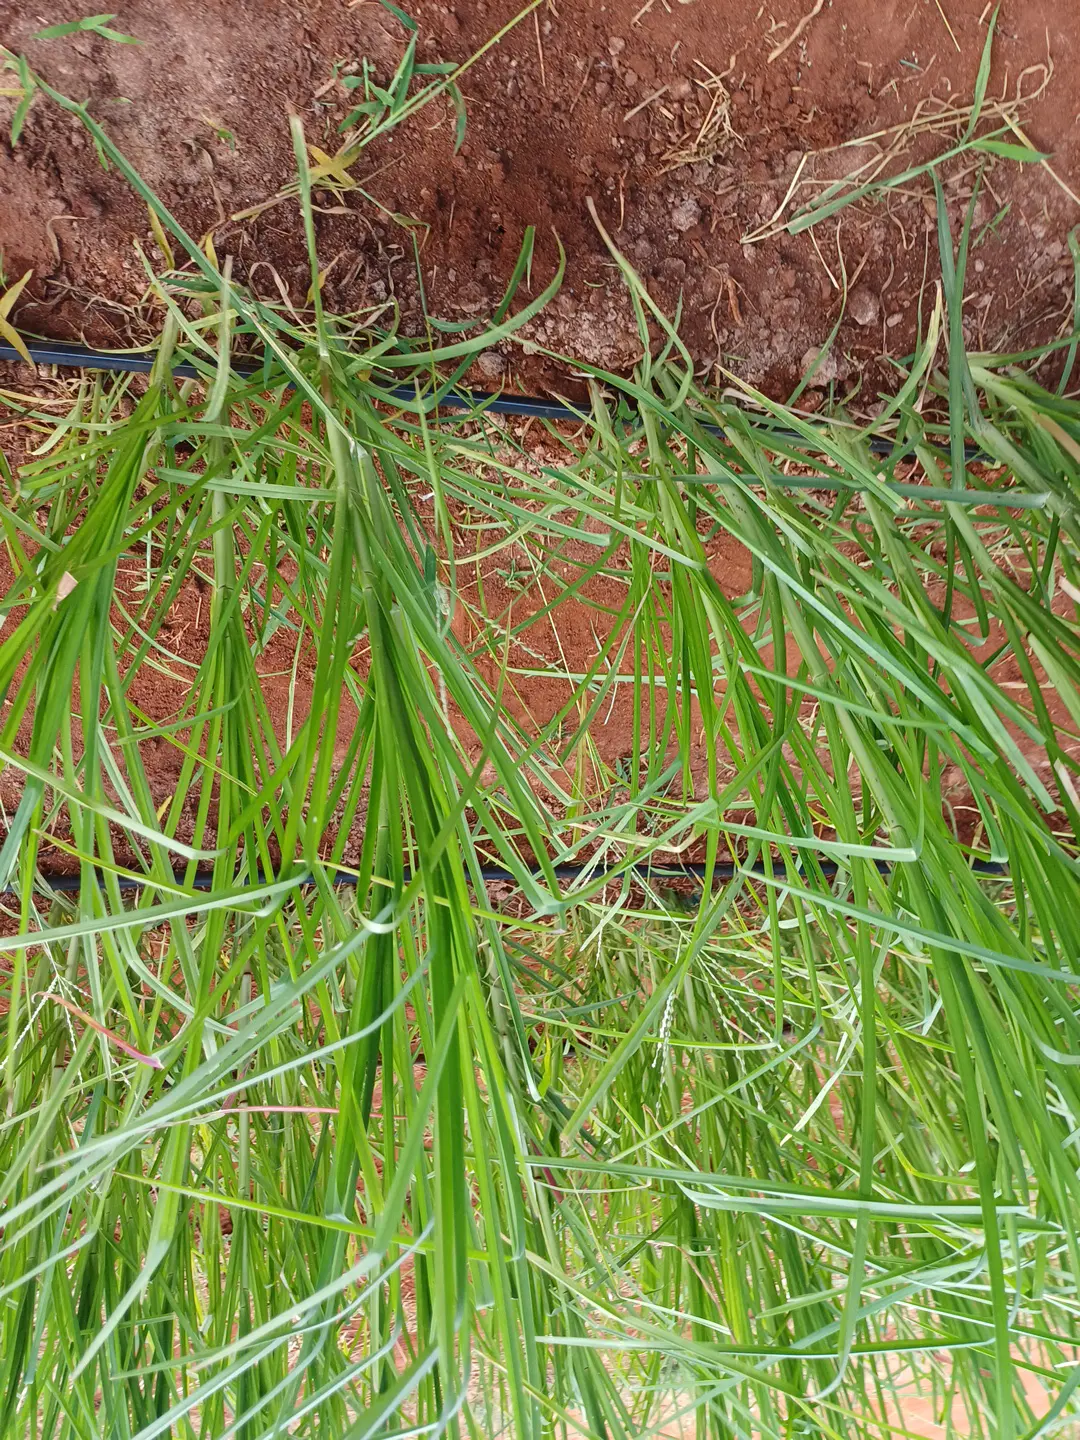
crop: finger millet
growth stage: flowering
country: Kenya
